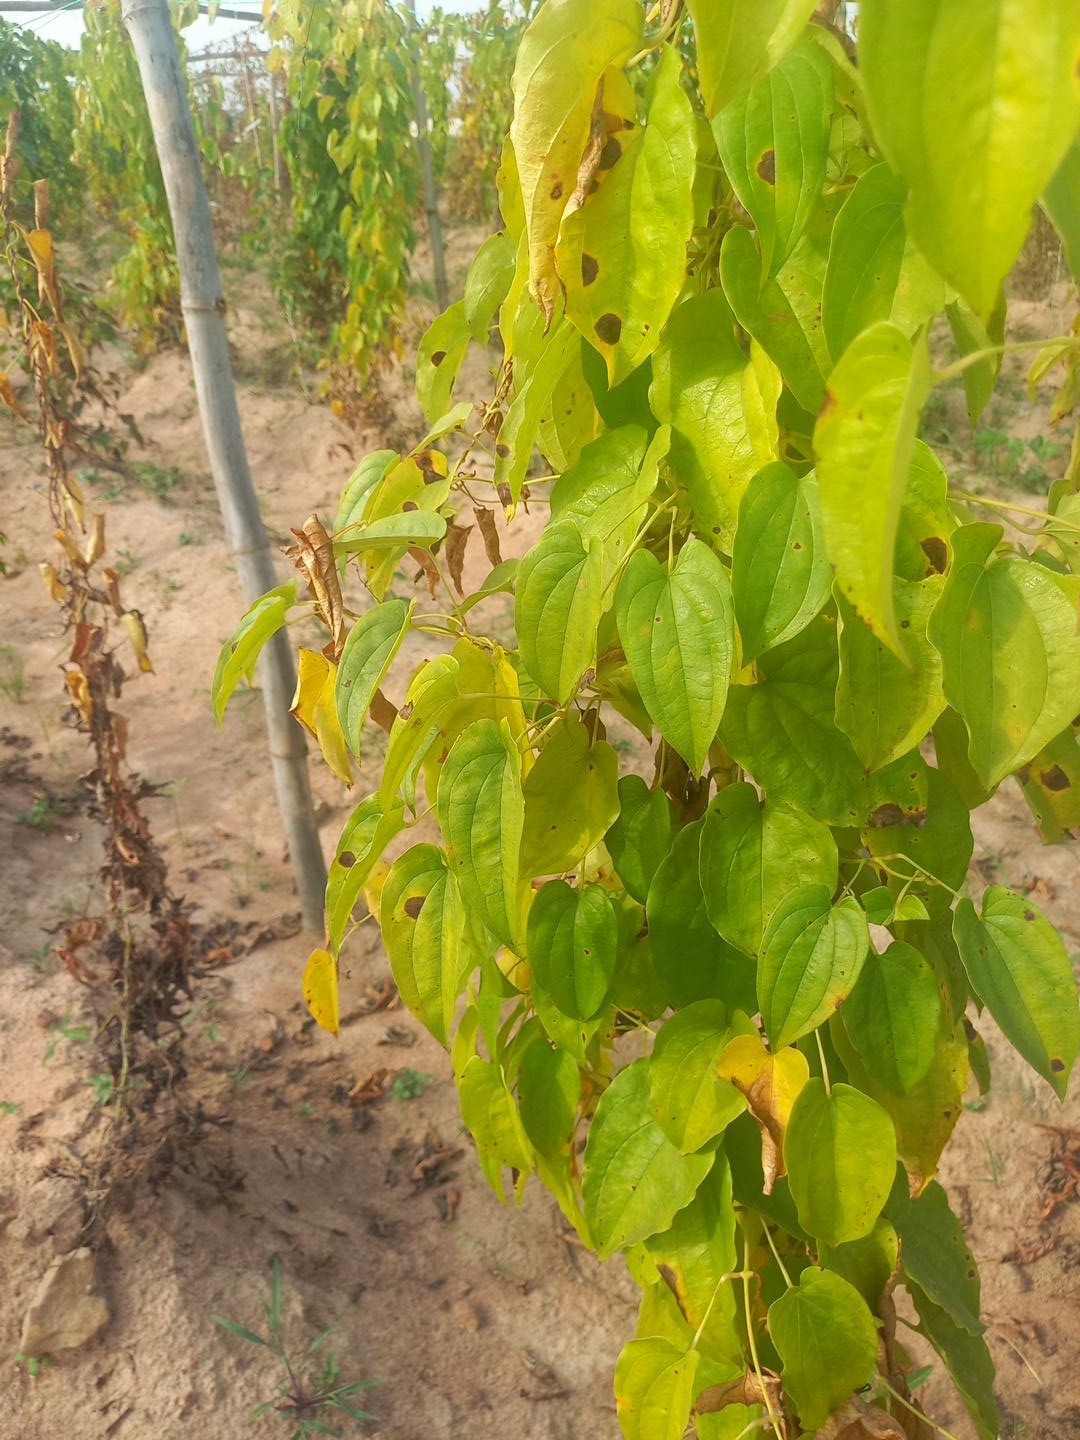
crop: yam
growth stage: maturity
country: Nigeria
